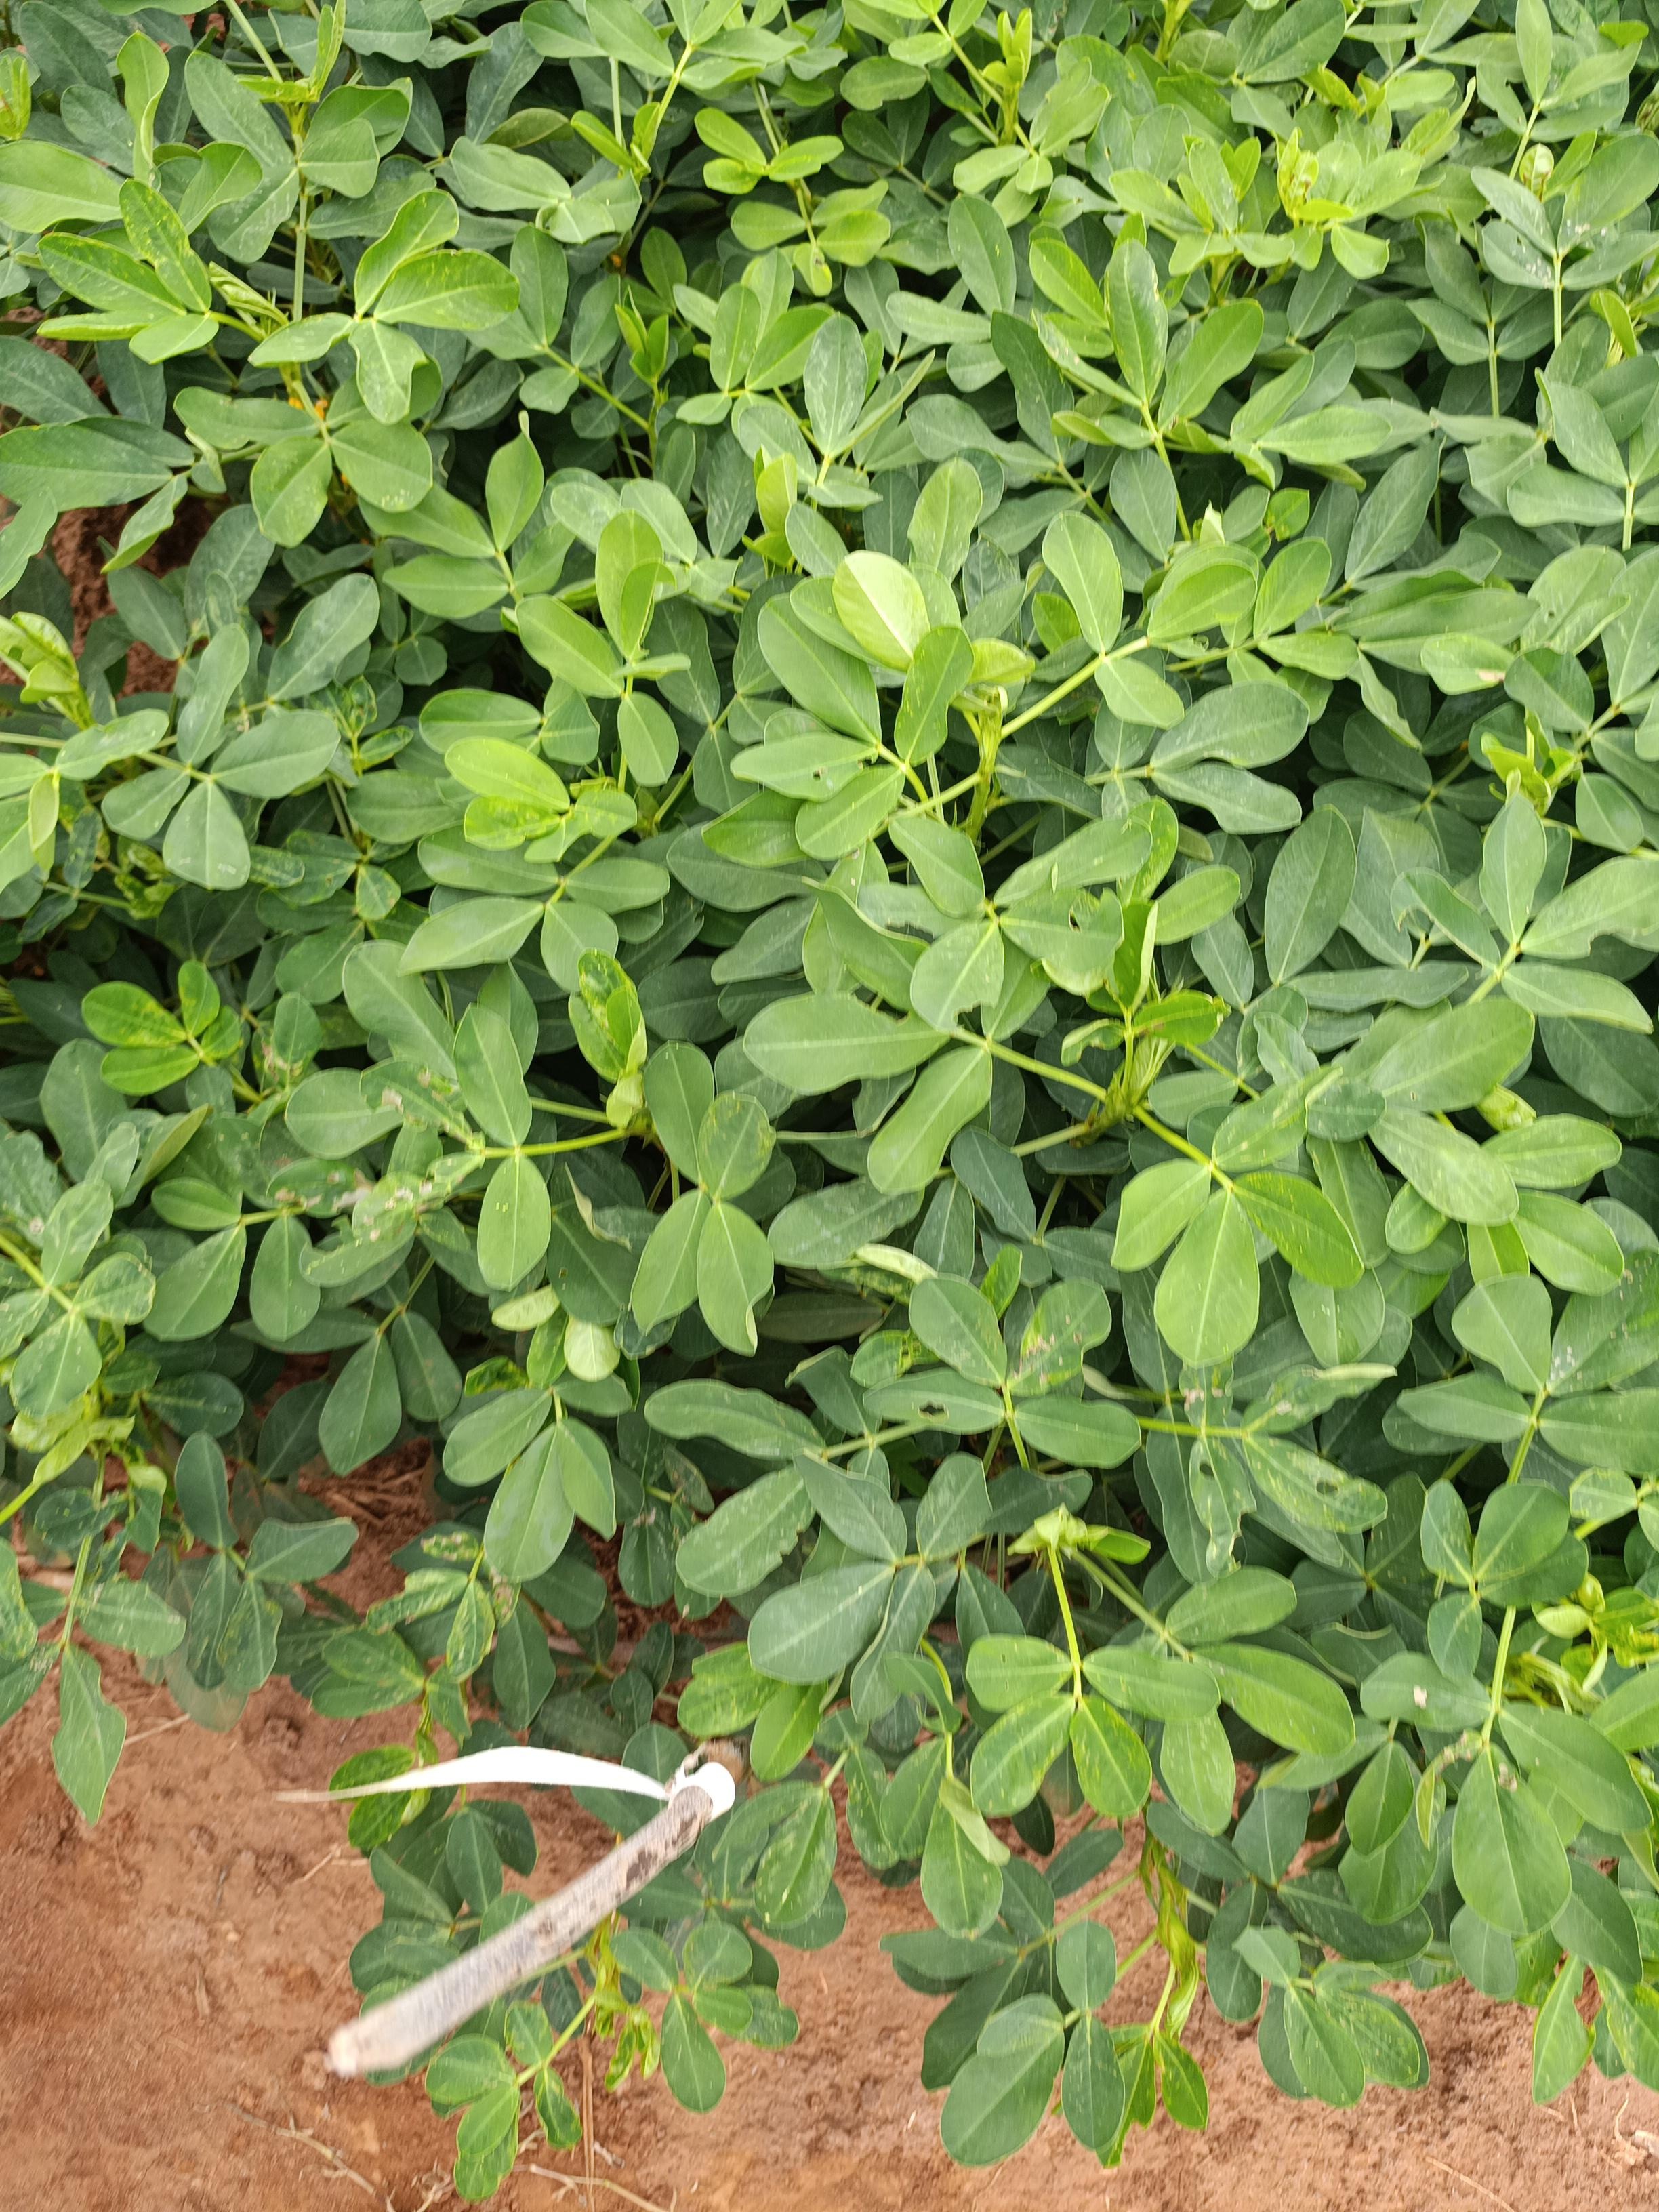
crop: groundnut
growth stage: pegging
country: Kenya
